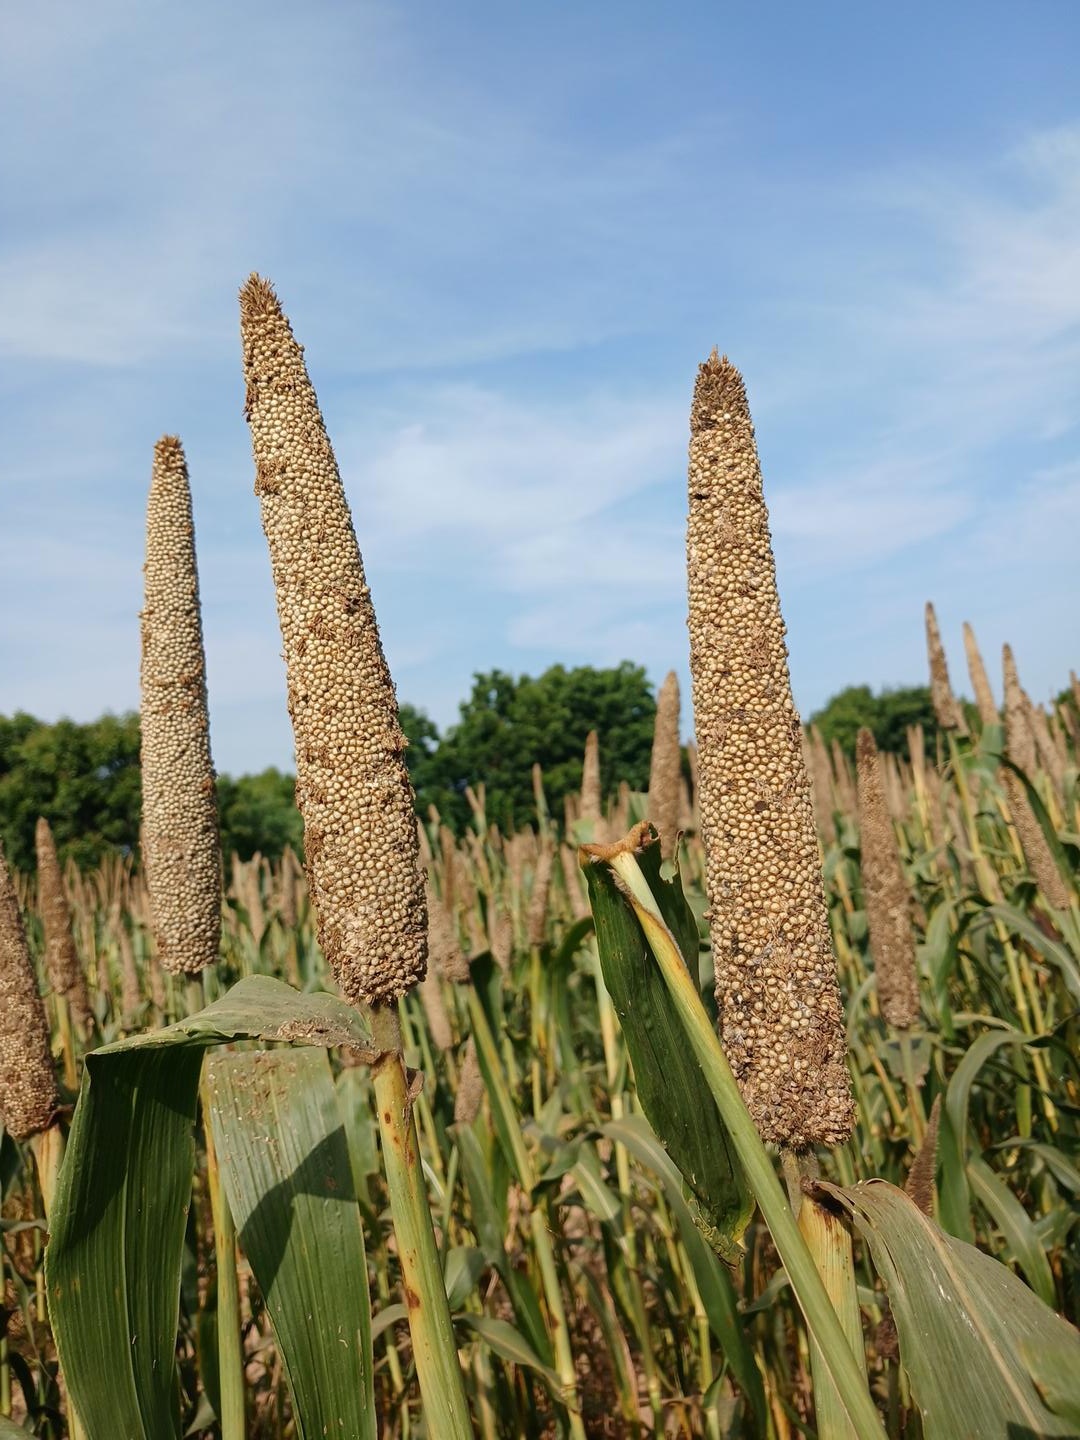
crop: pearl millet
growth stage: maturity
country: Senegal
